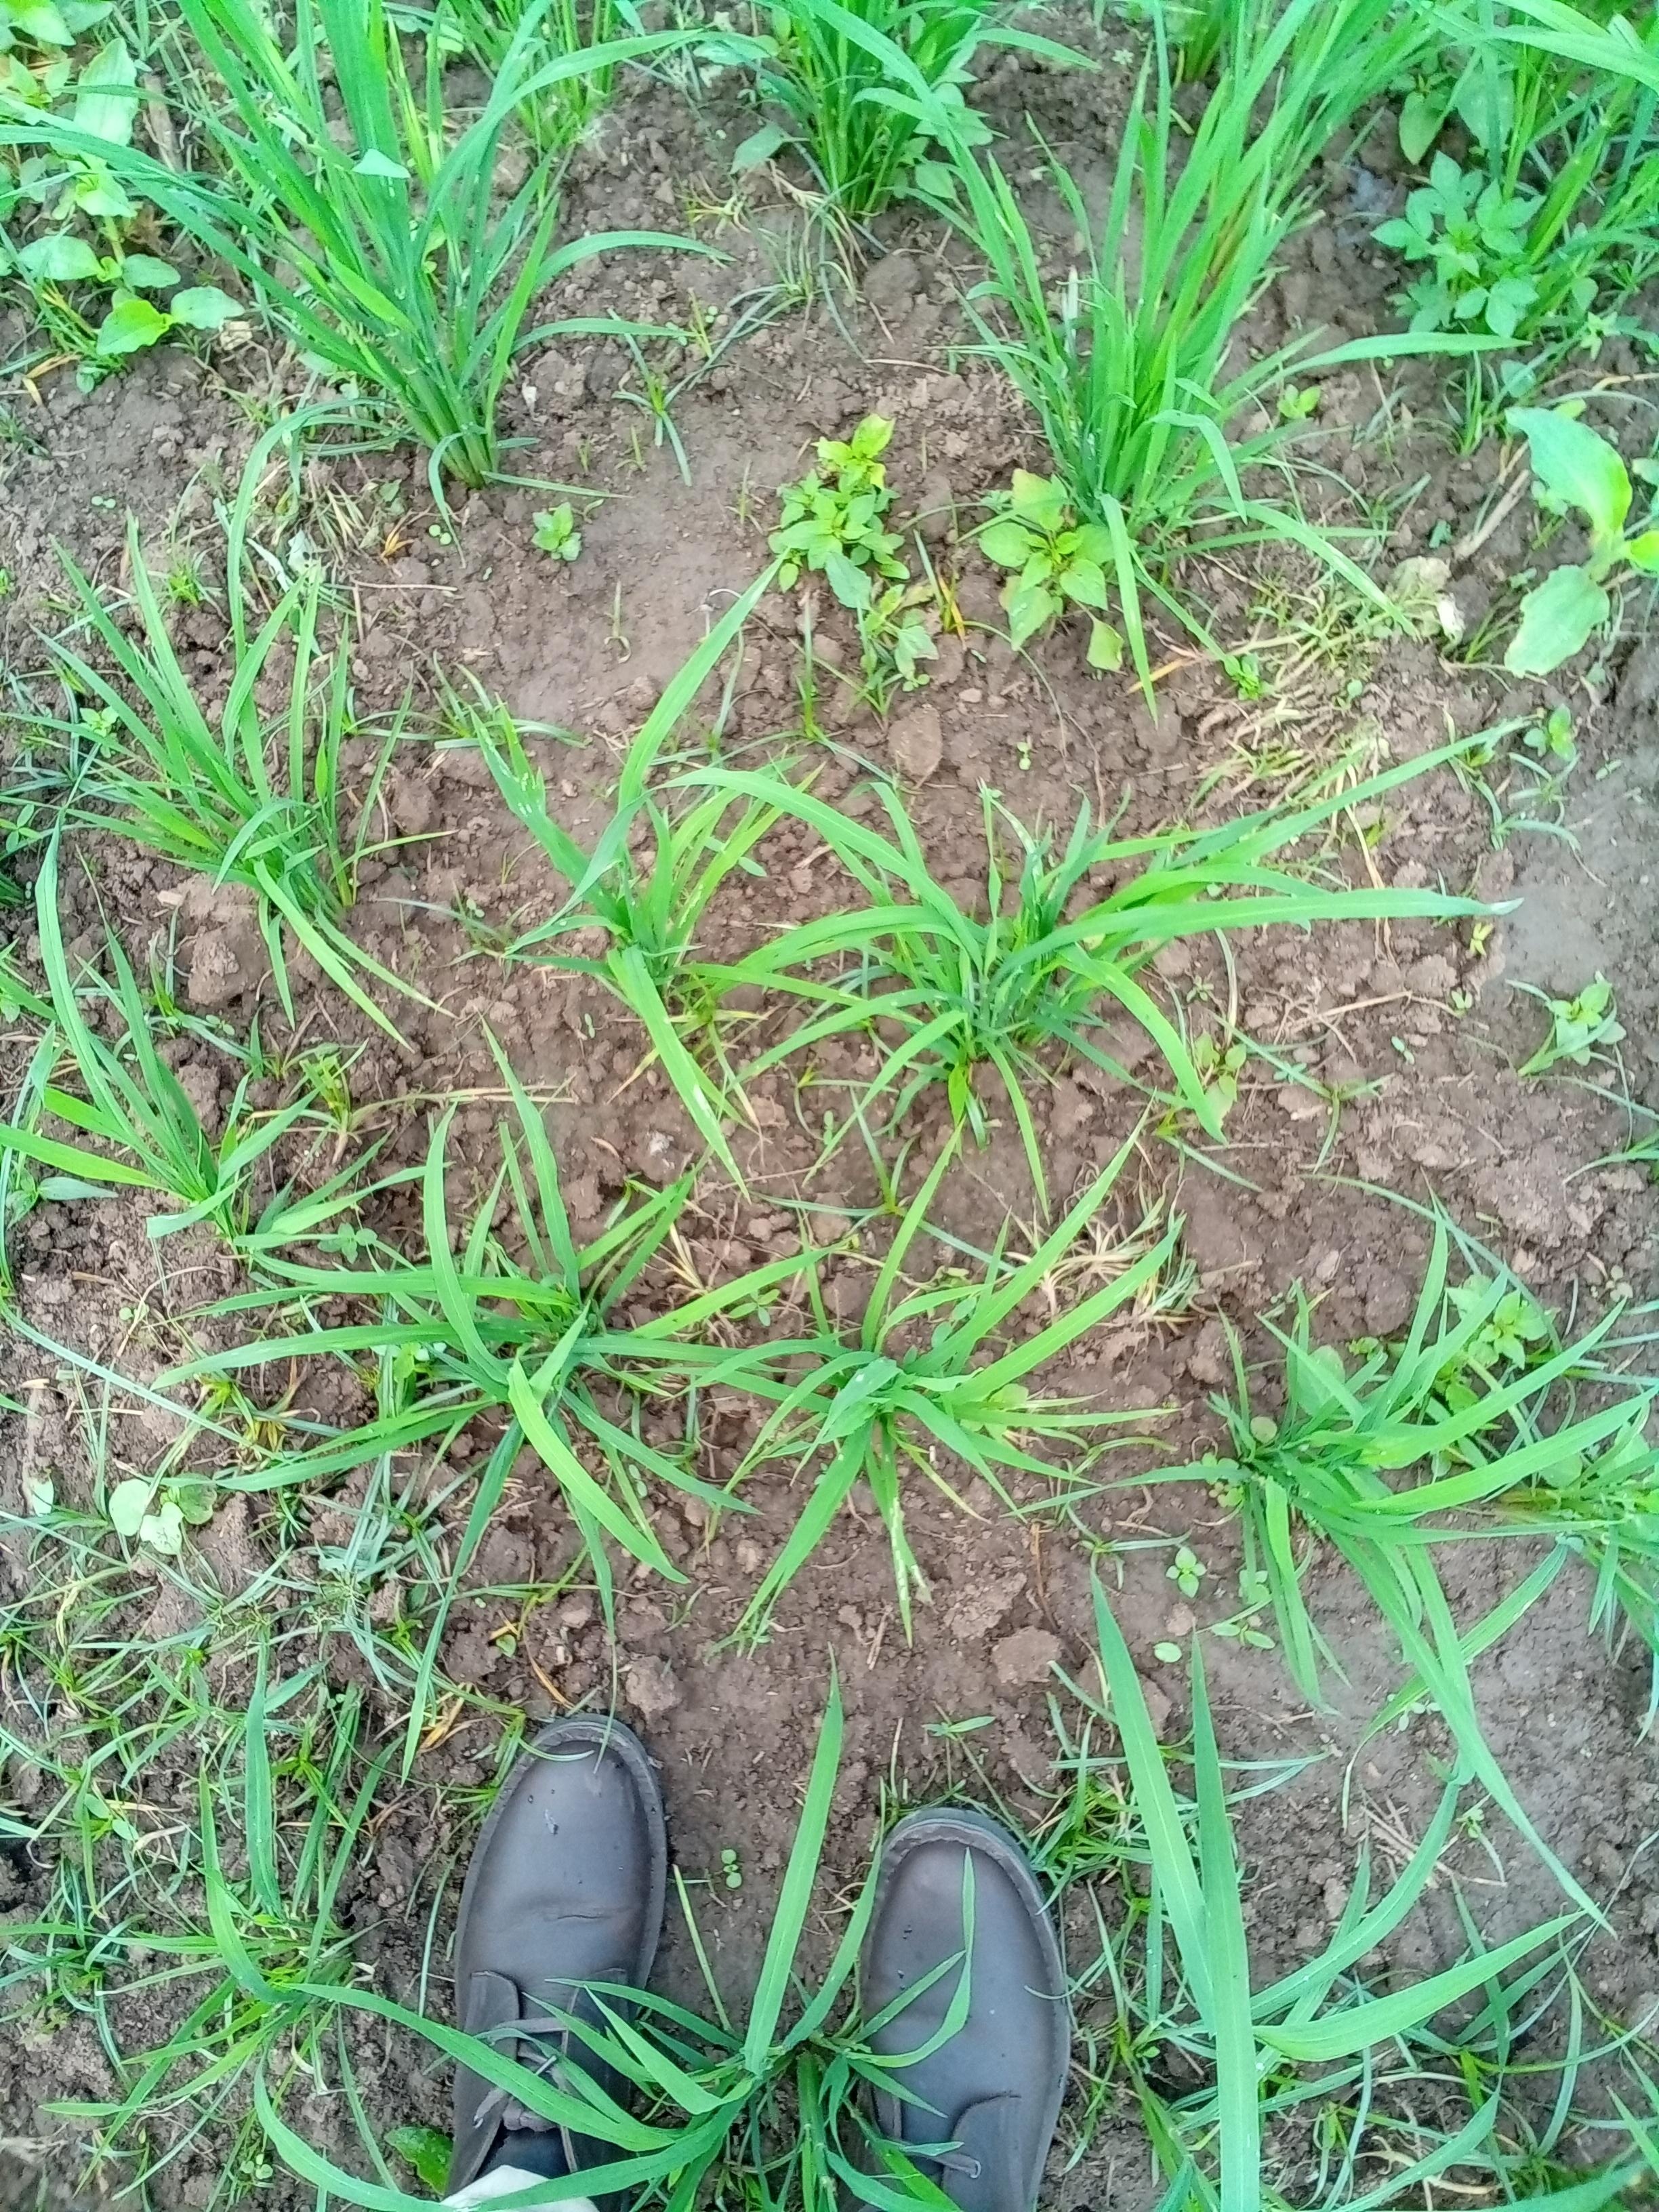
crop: rice
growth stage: tillering
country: Côte d'Ivoire
